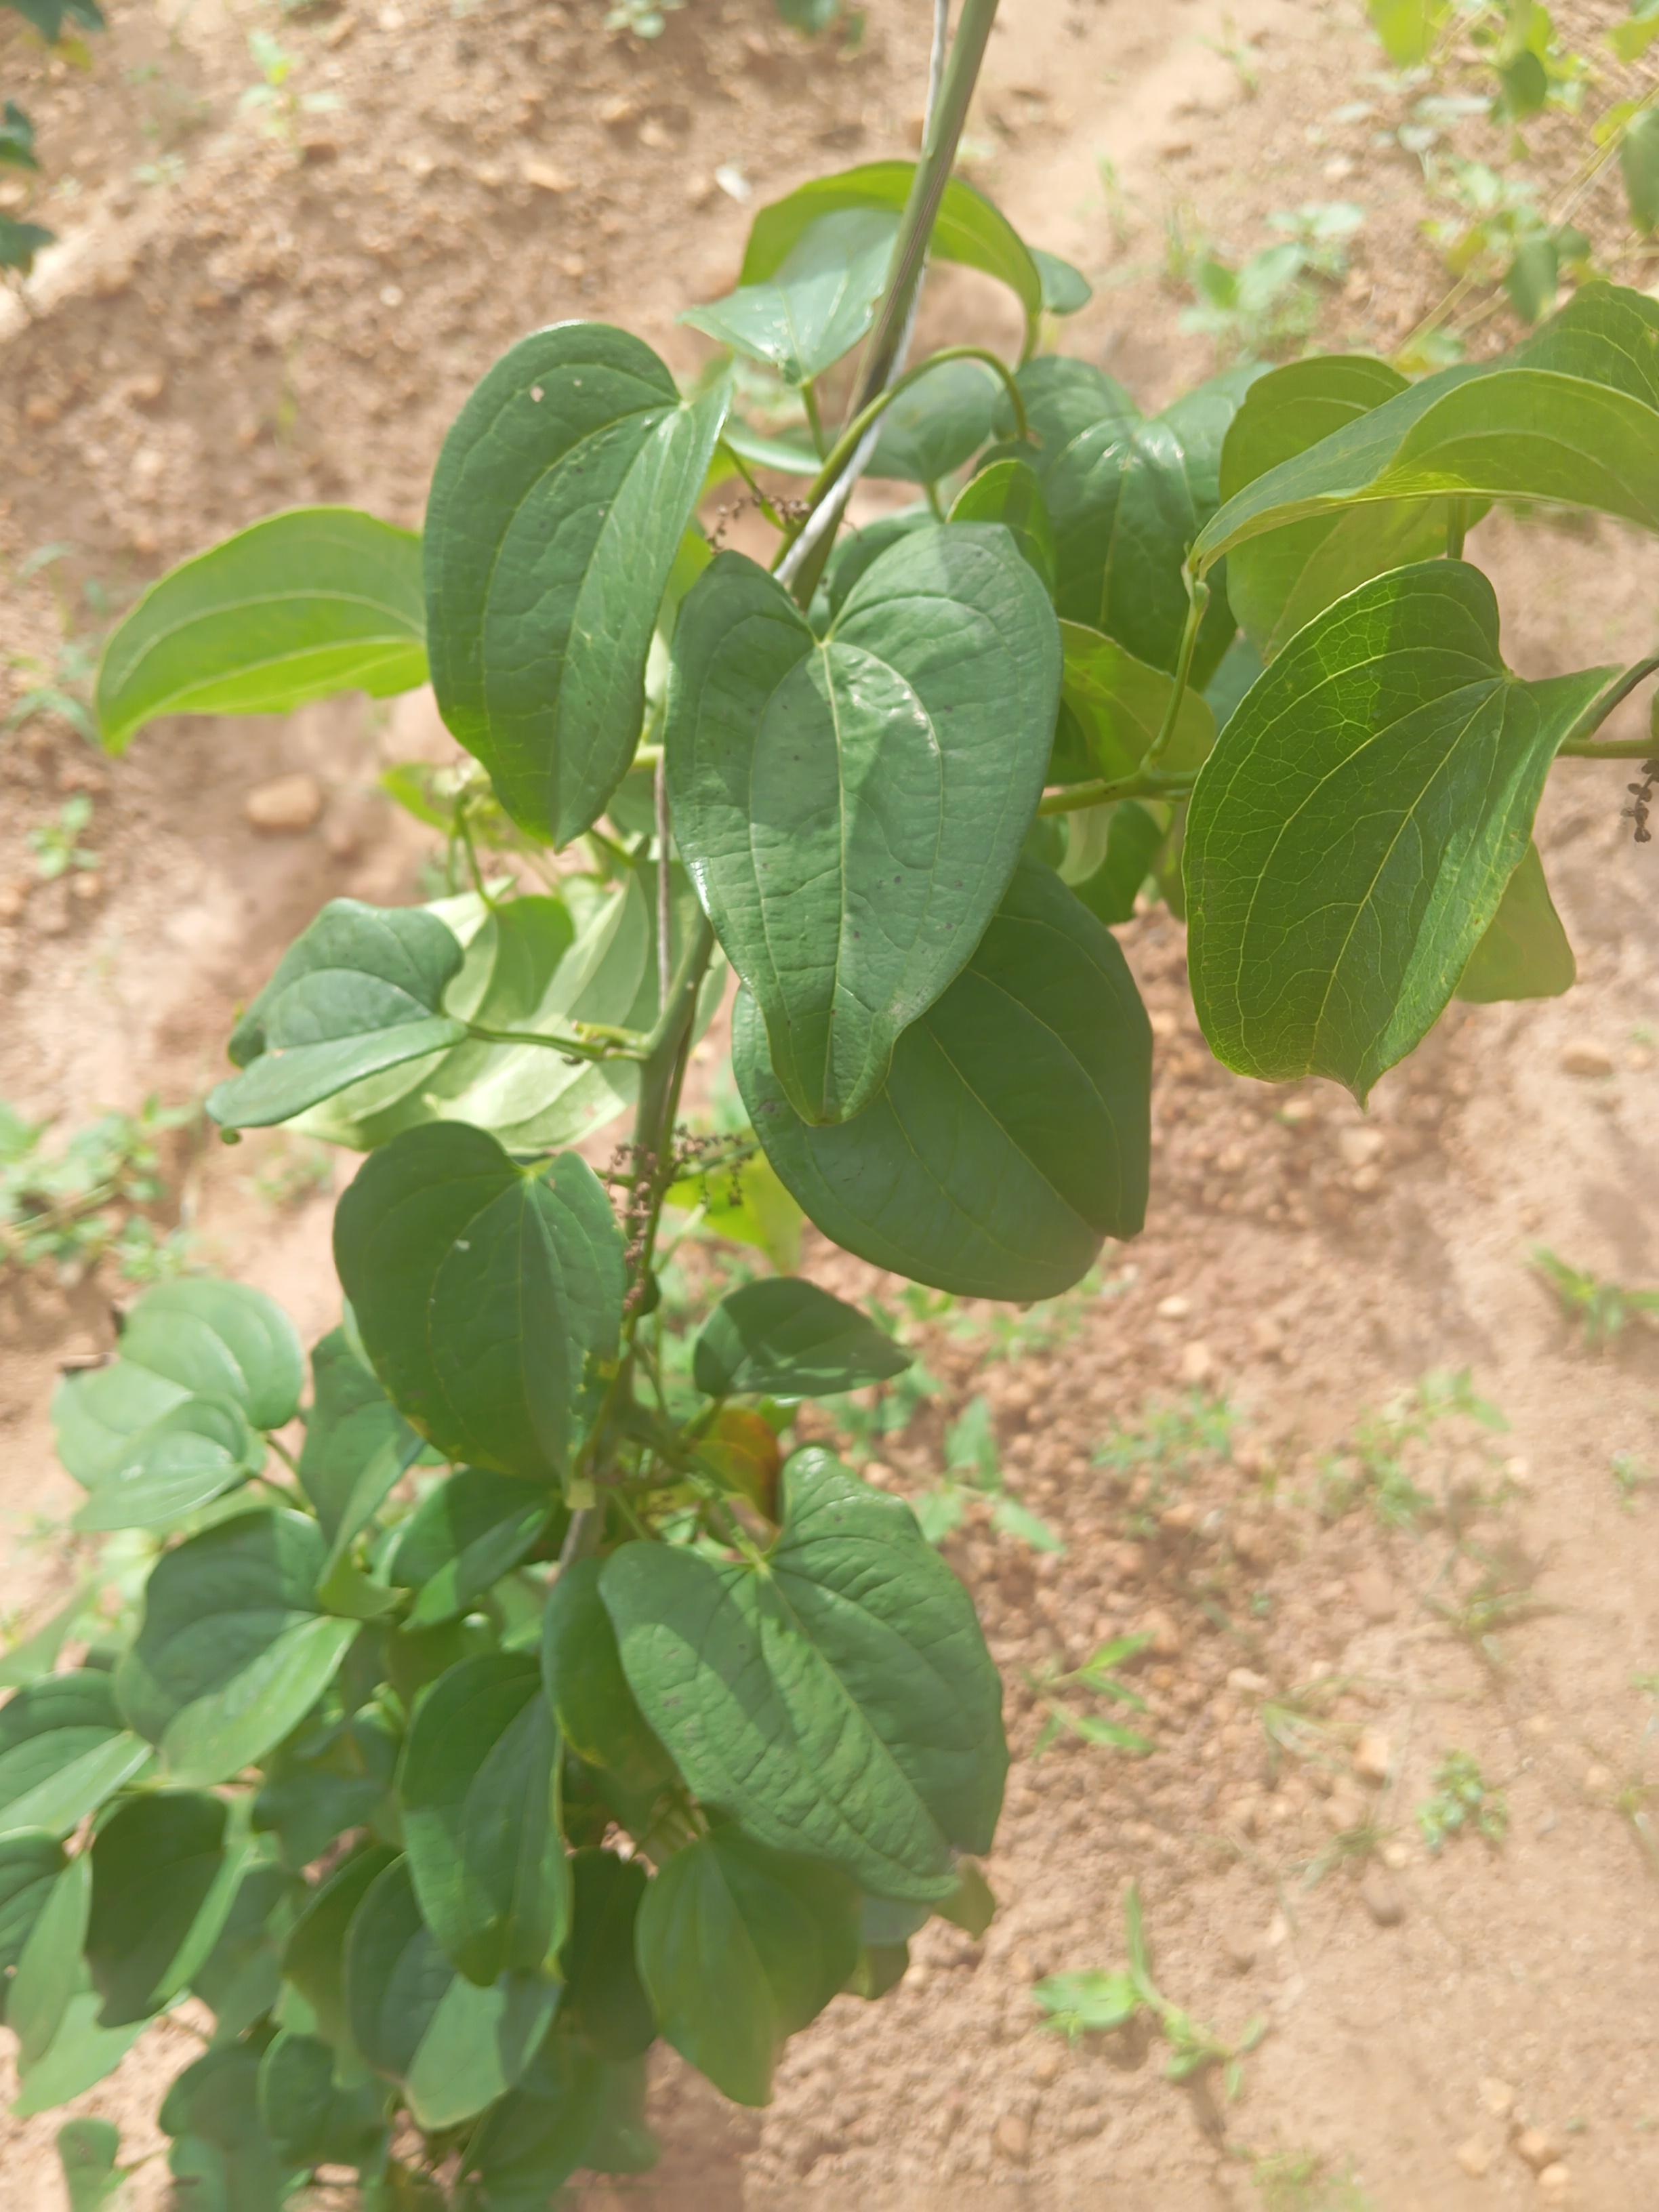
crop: yam
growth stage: sprouting emergence
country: Nigeria
